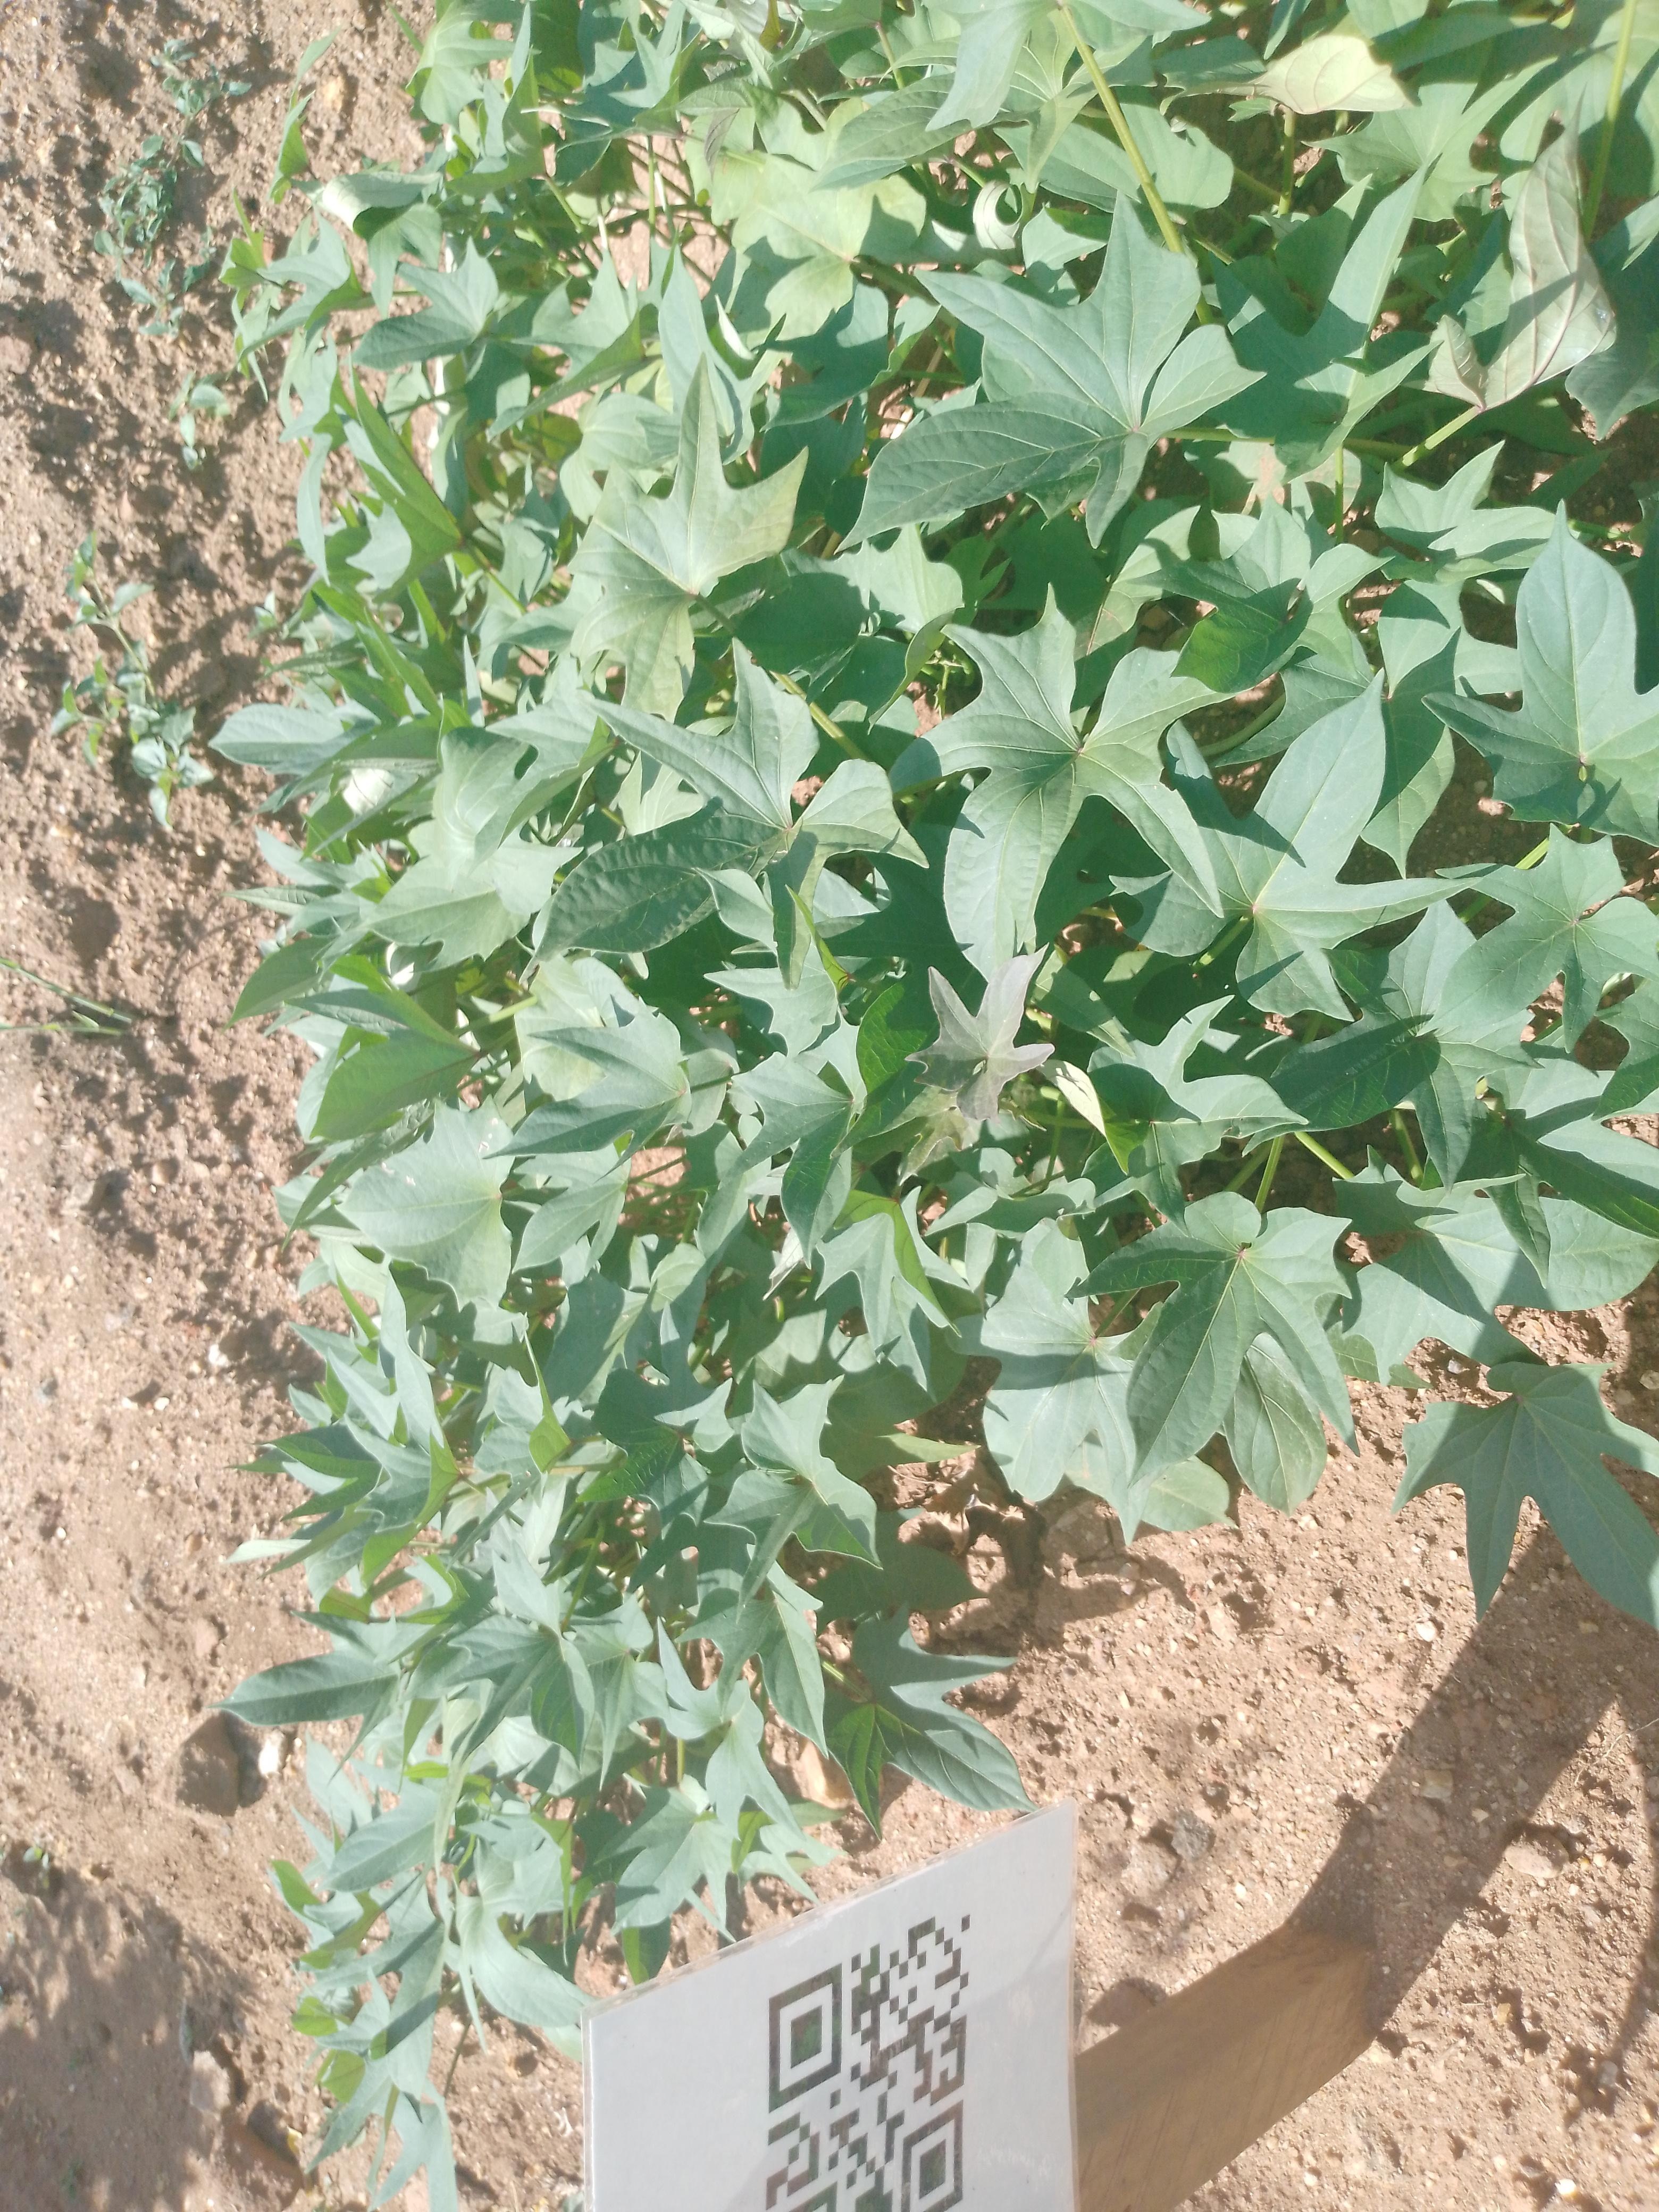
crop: sweet potato
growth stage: harvest maturity
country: Malawi
